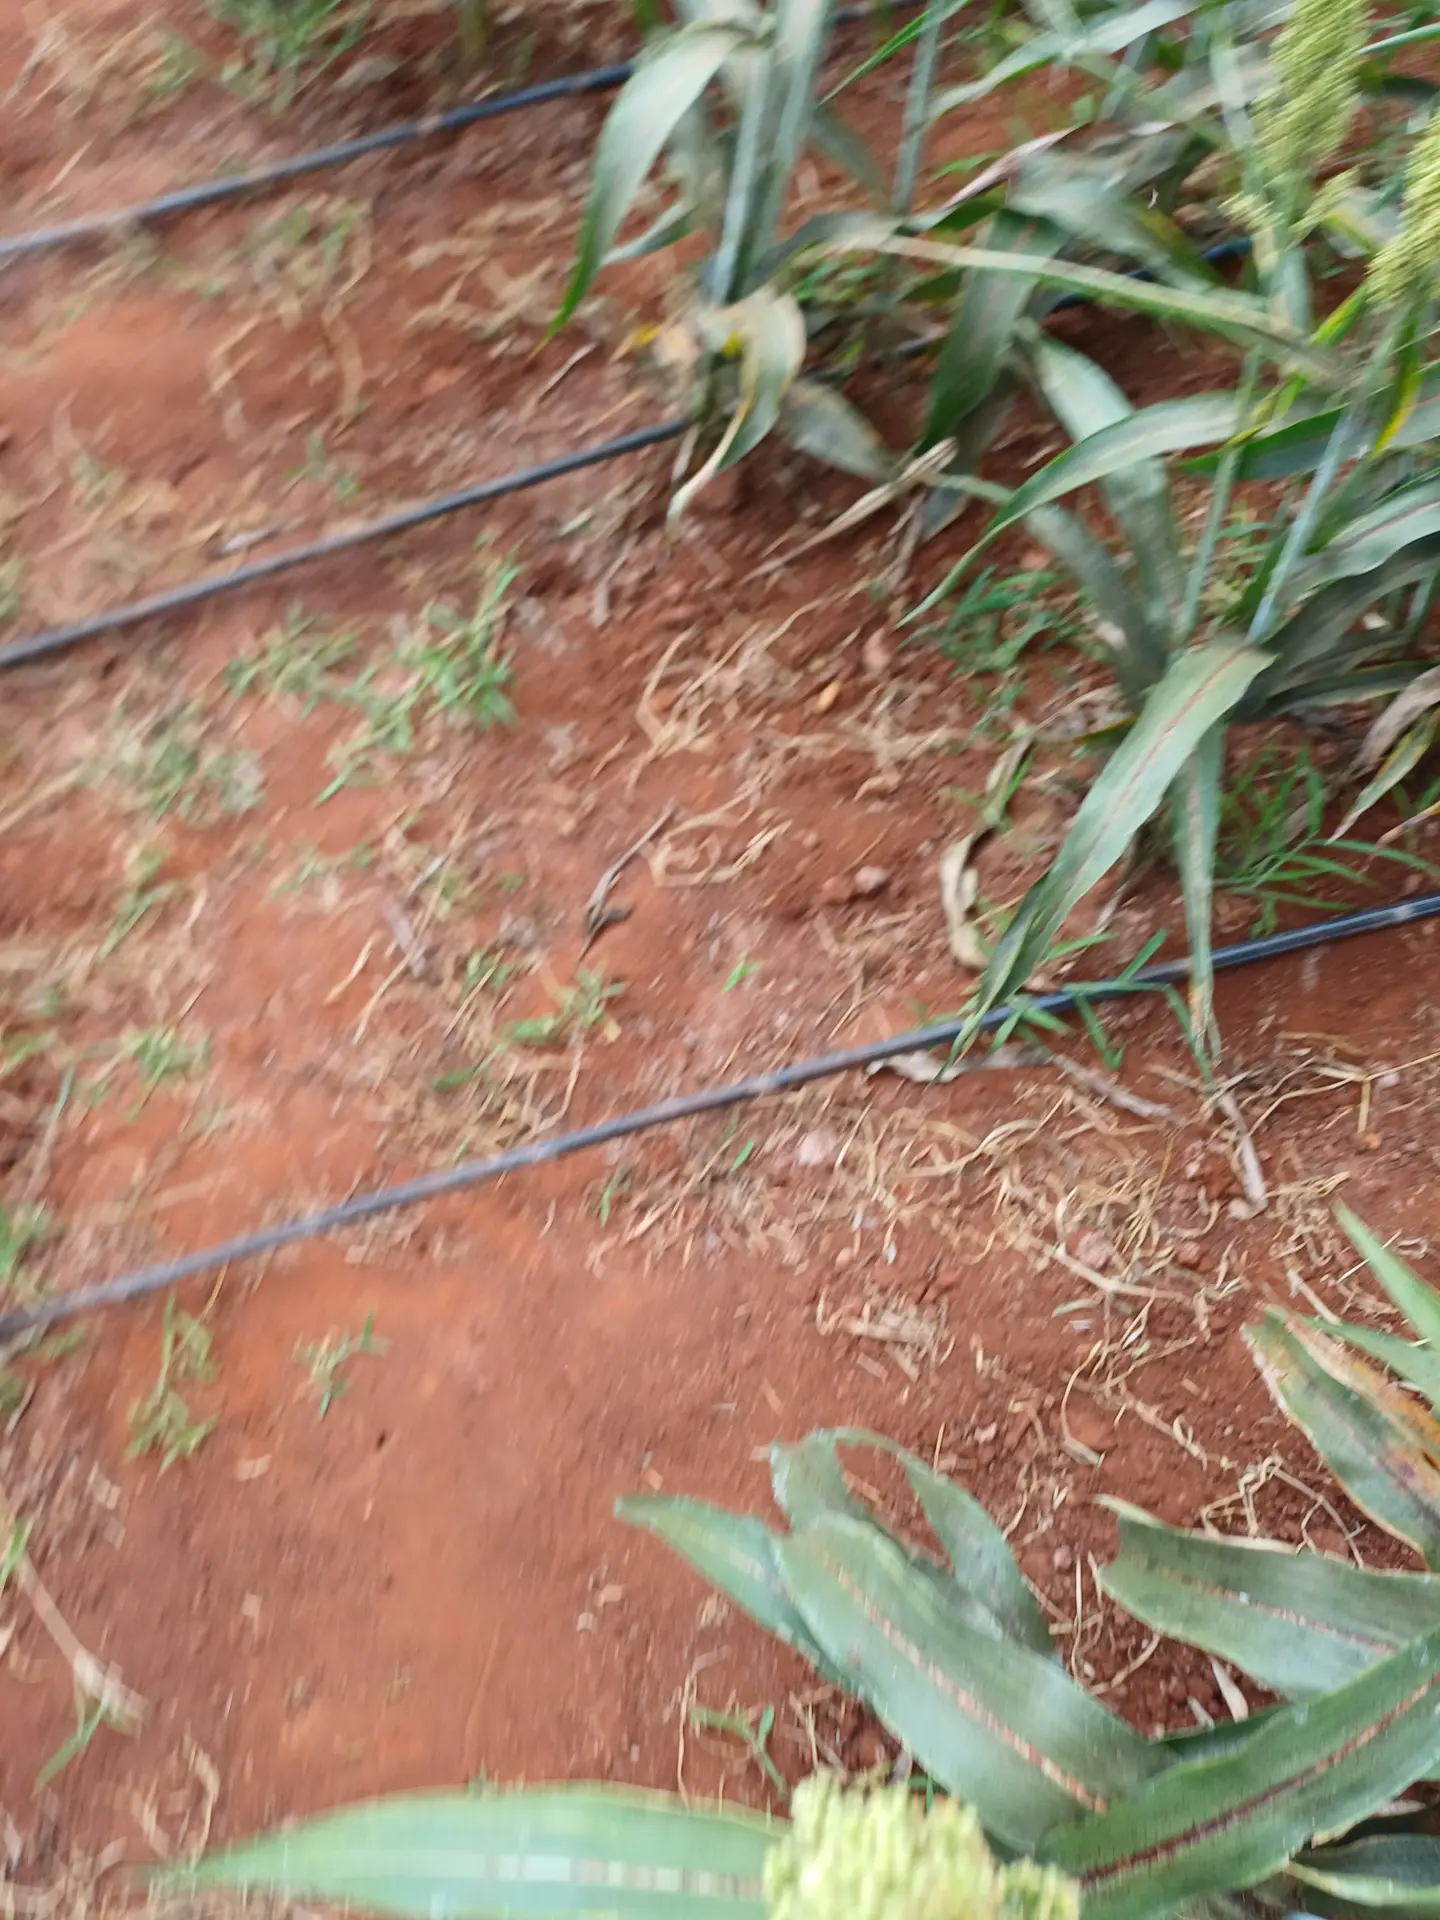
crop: sorghum
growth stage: filling grain
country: Kenya
